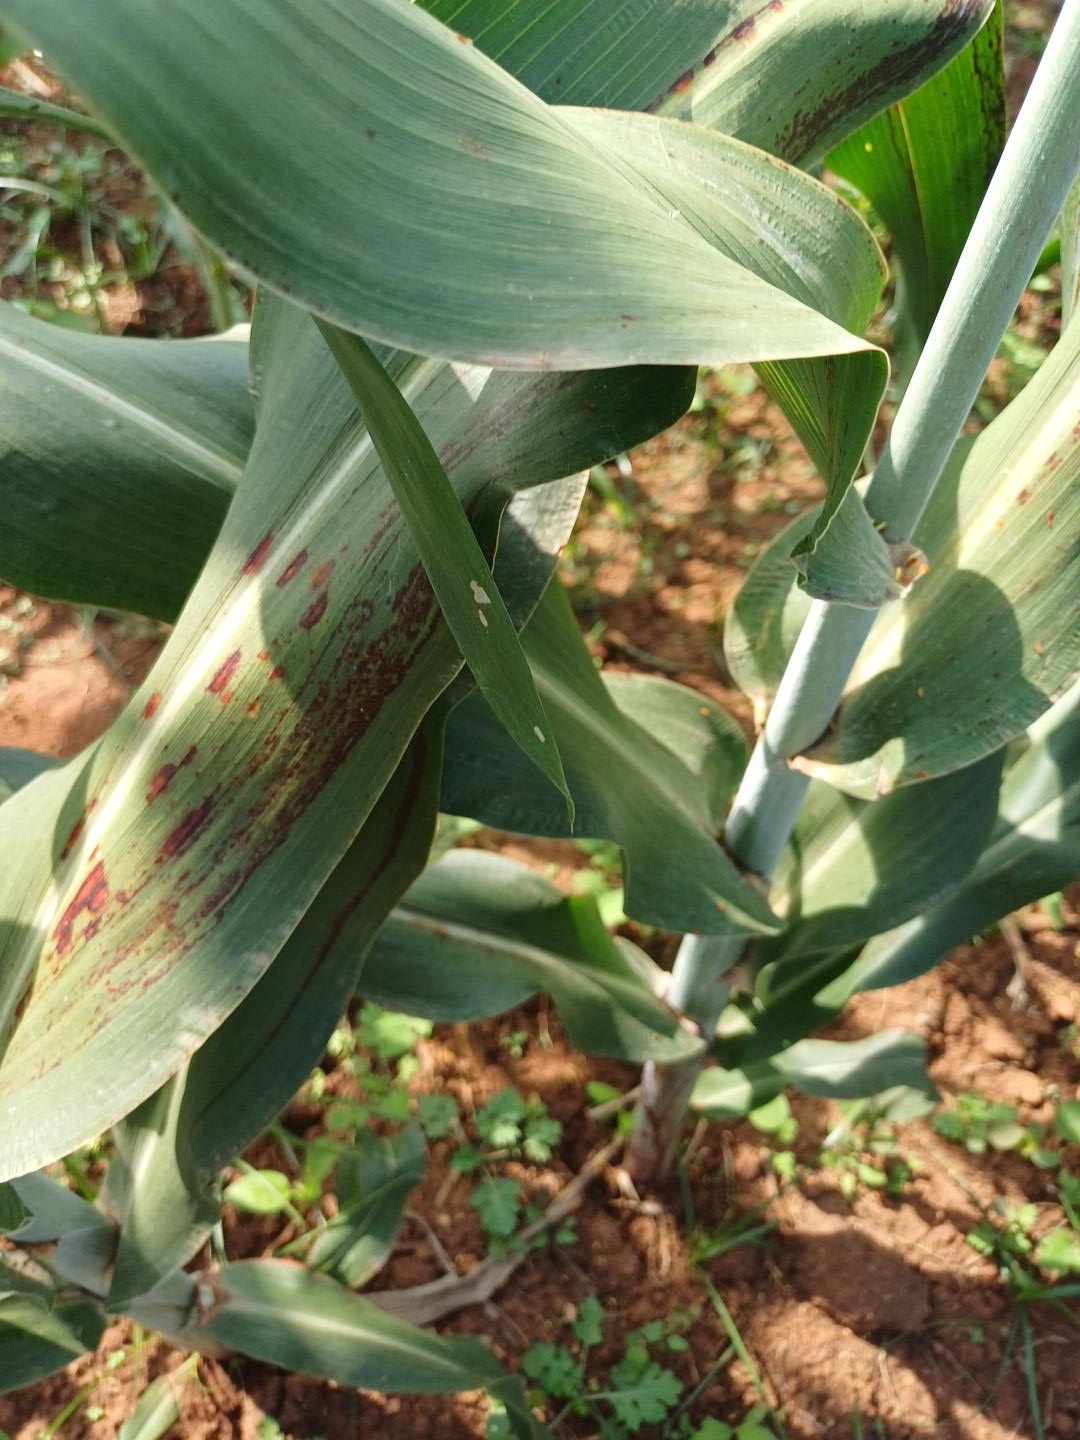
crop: sorghum
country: Kenya
